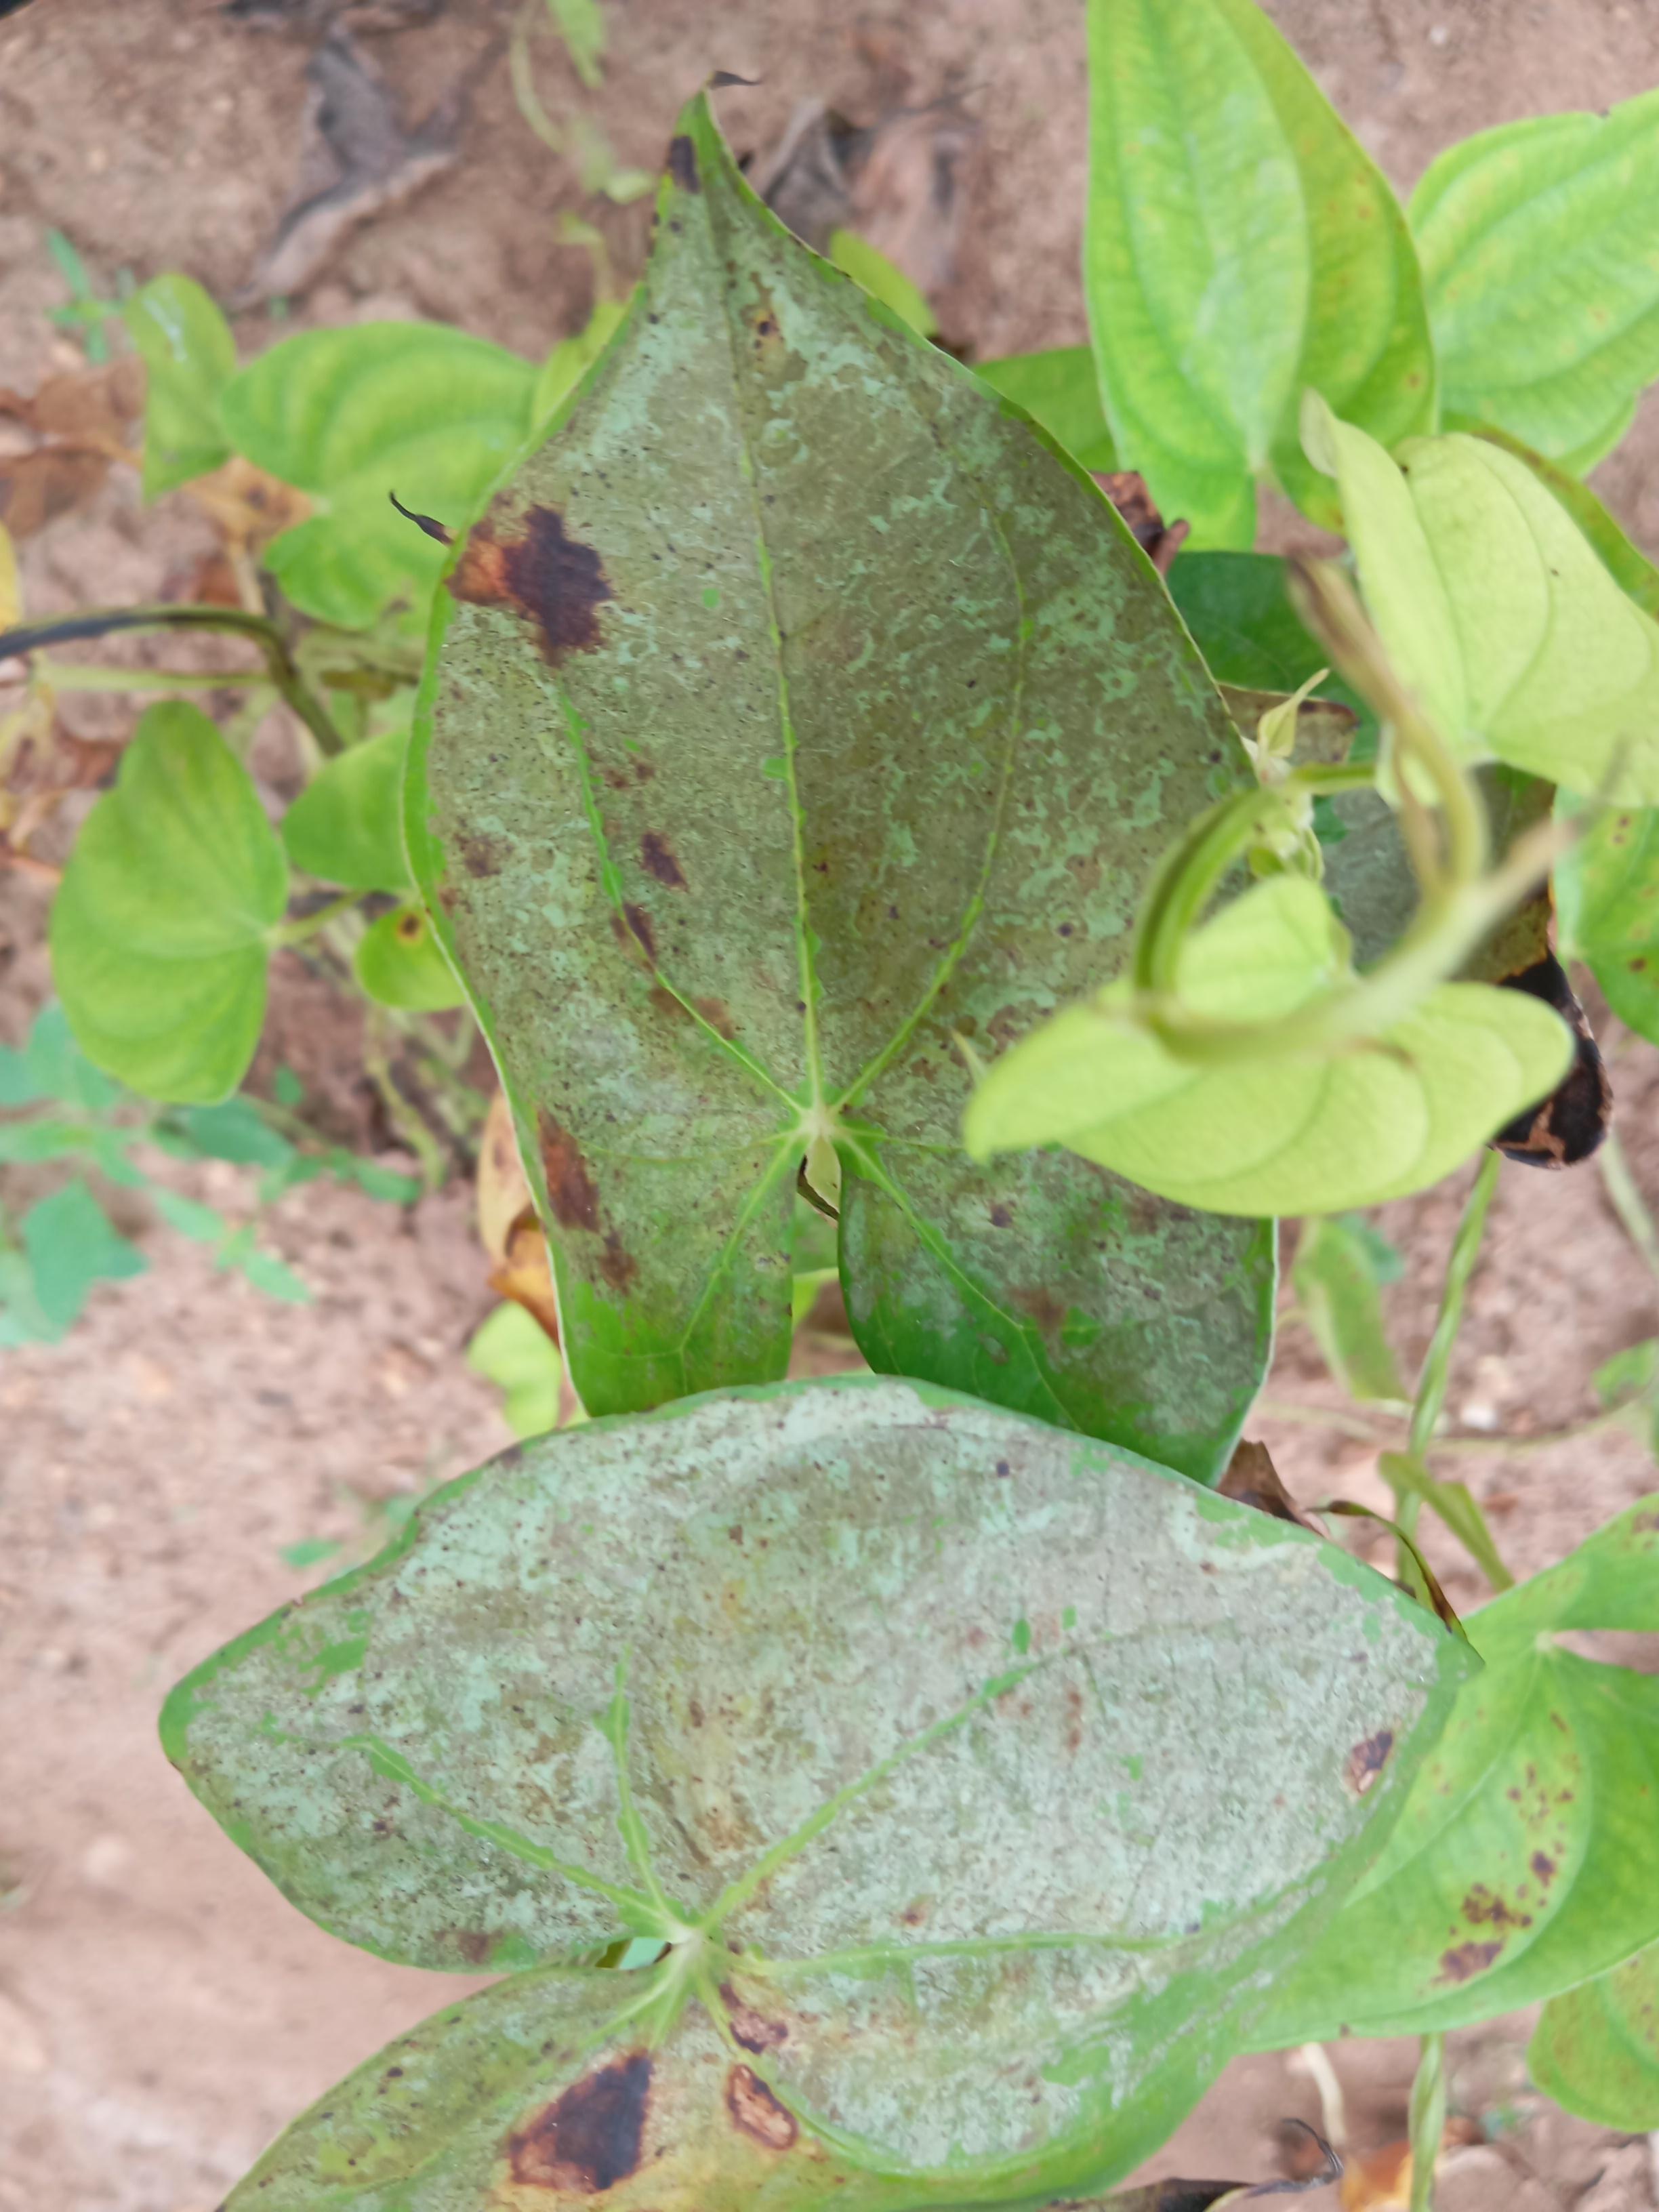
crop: yam
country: Nigeria
